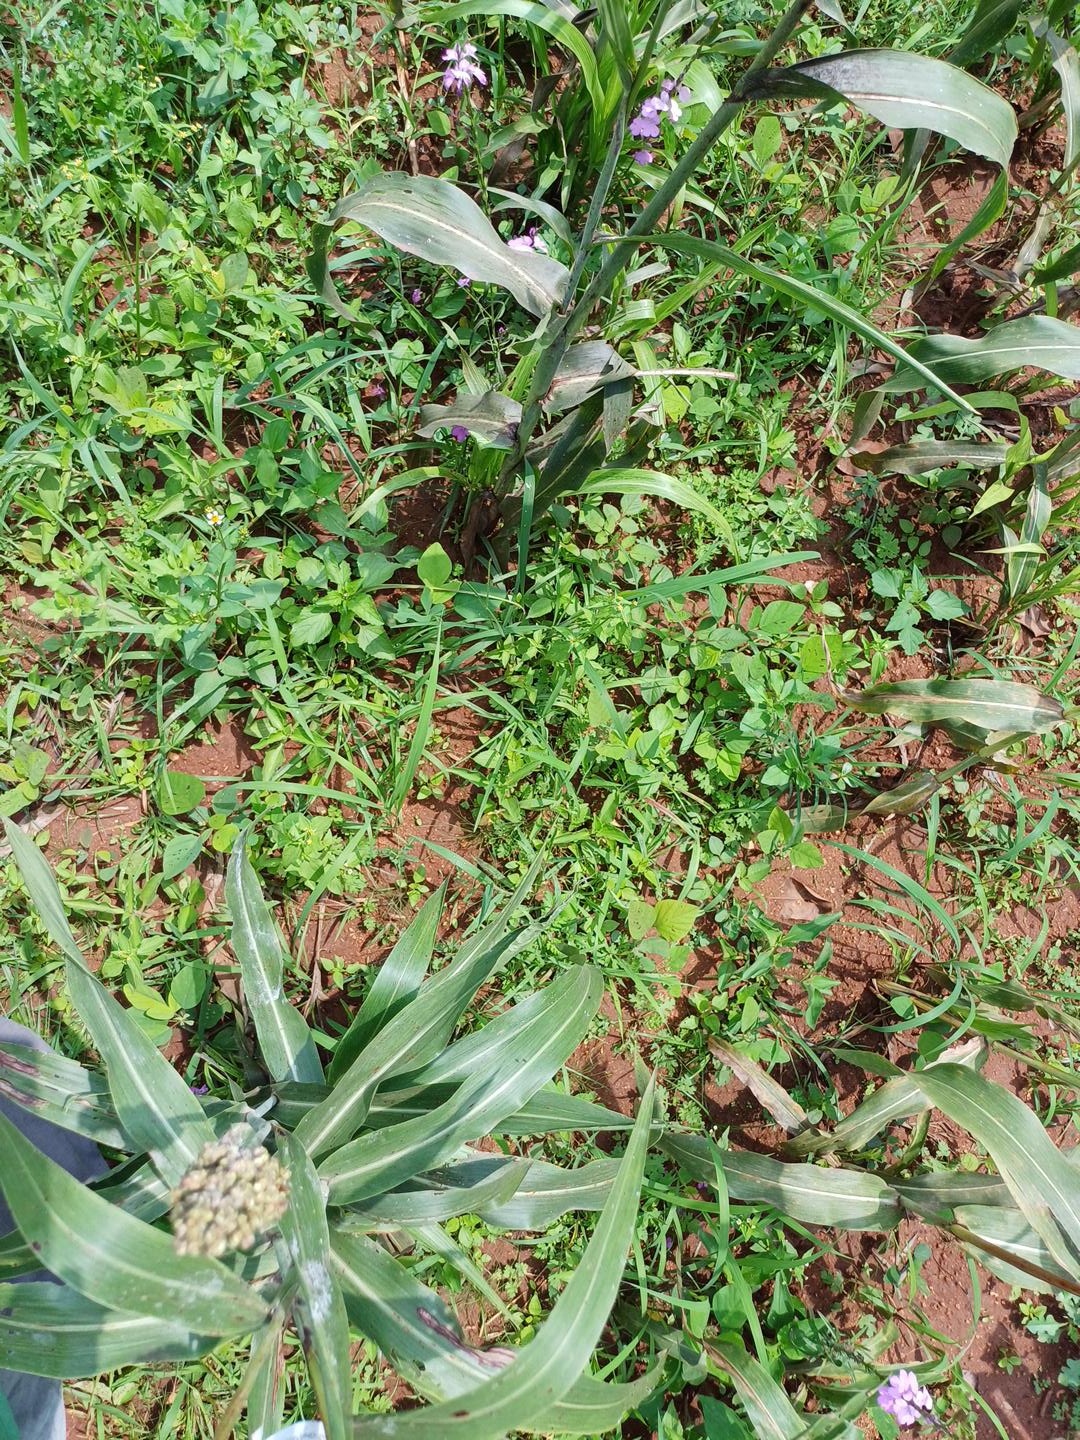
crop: sorghum
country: Kenya
